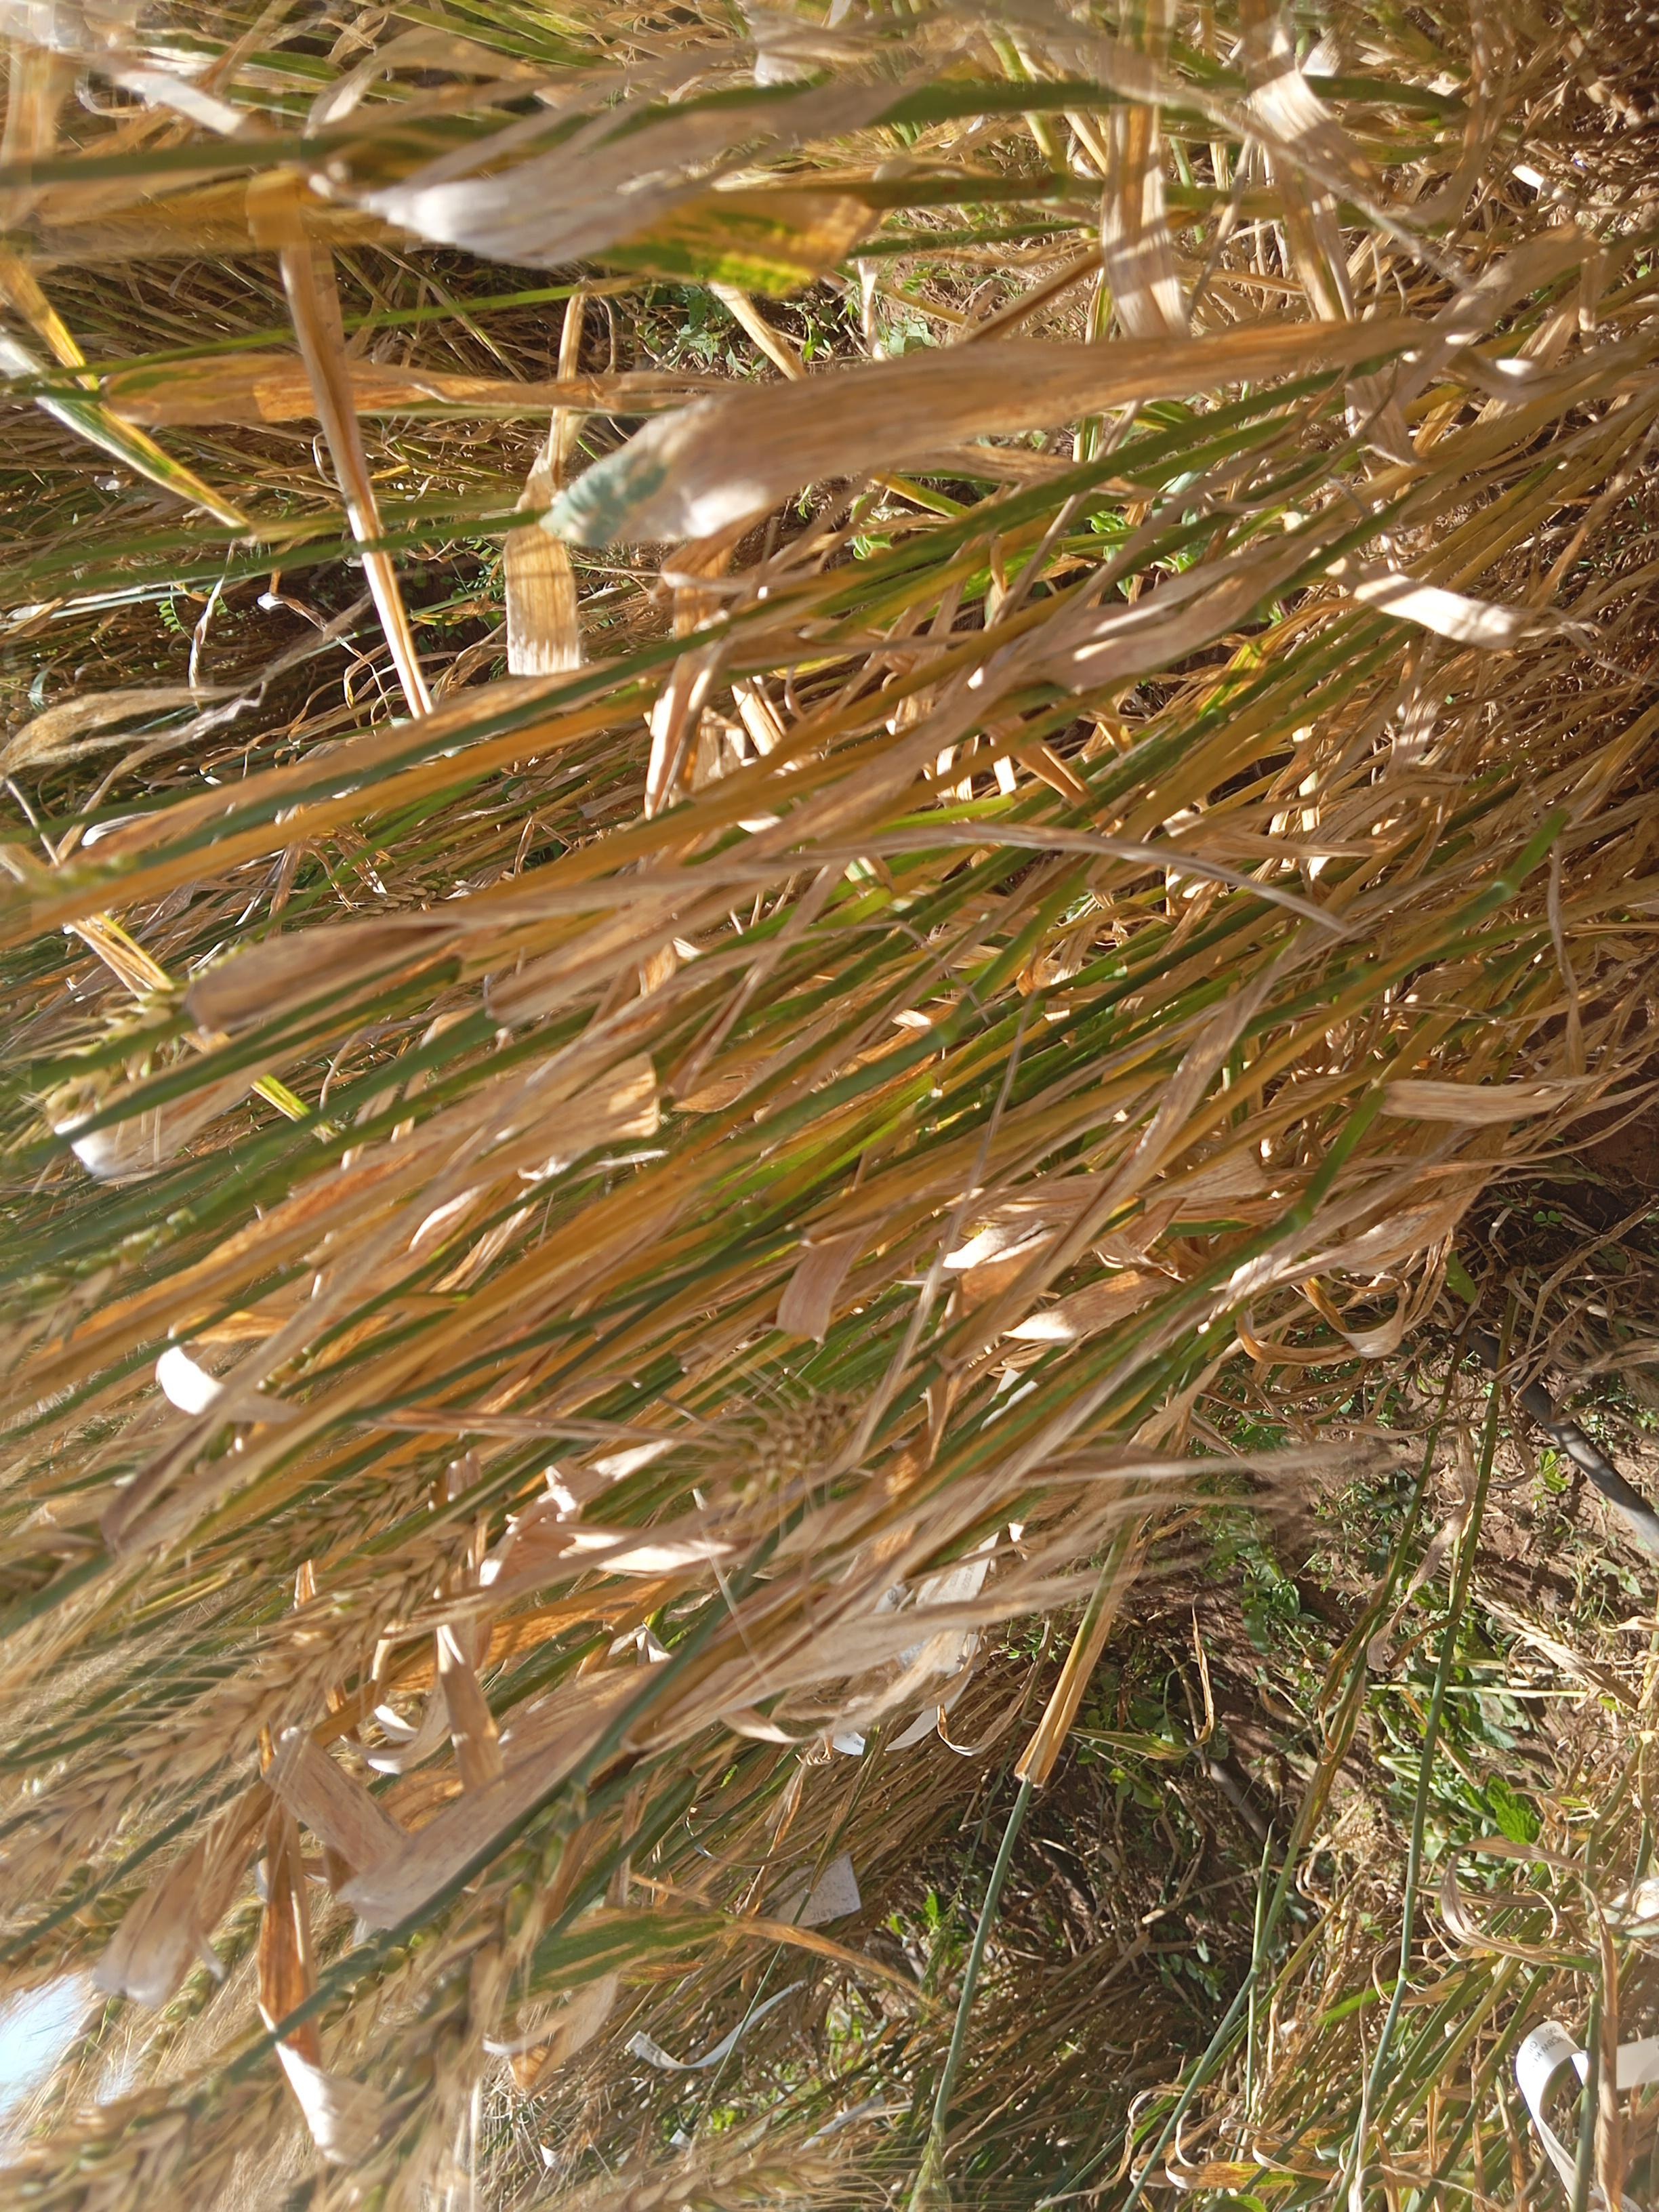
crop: wheat
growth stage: maturity
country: Kenya
